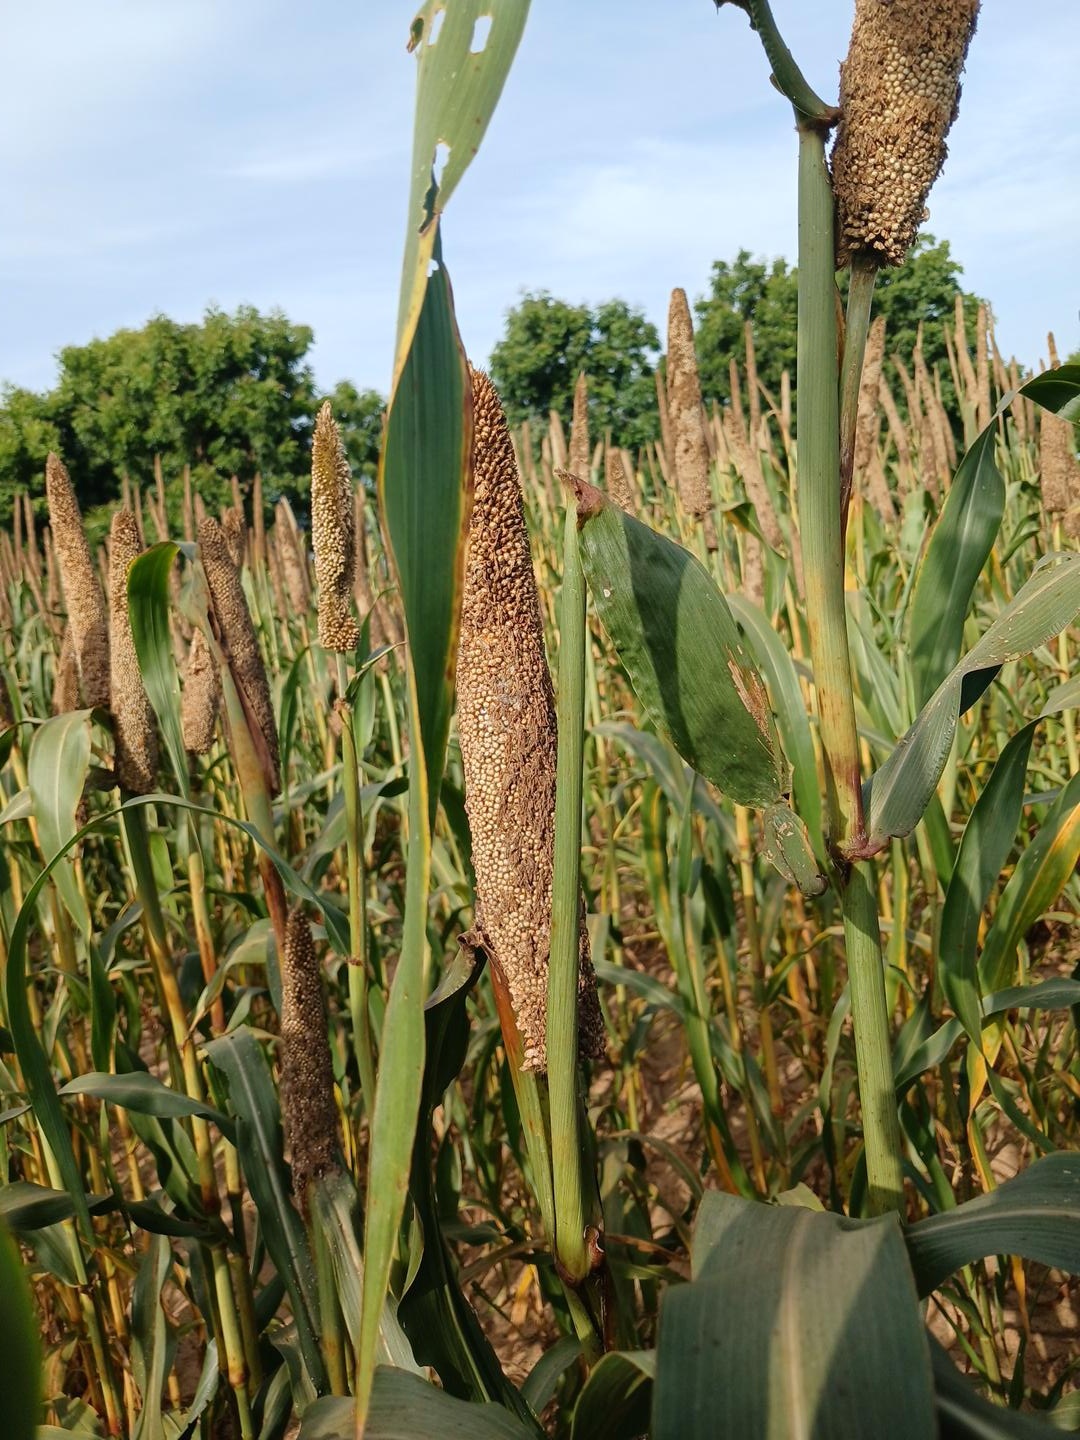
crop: pearl millet
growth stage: maturity
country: Senegal
